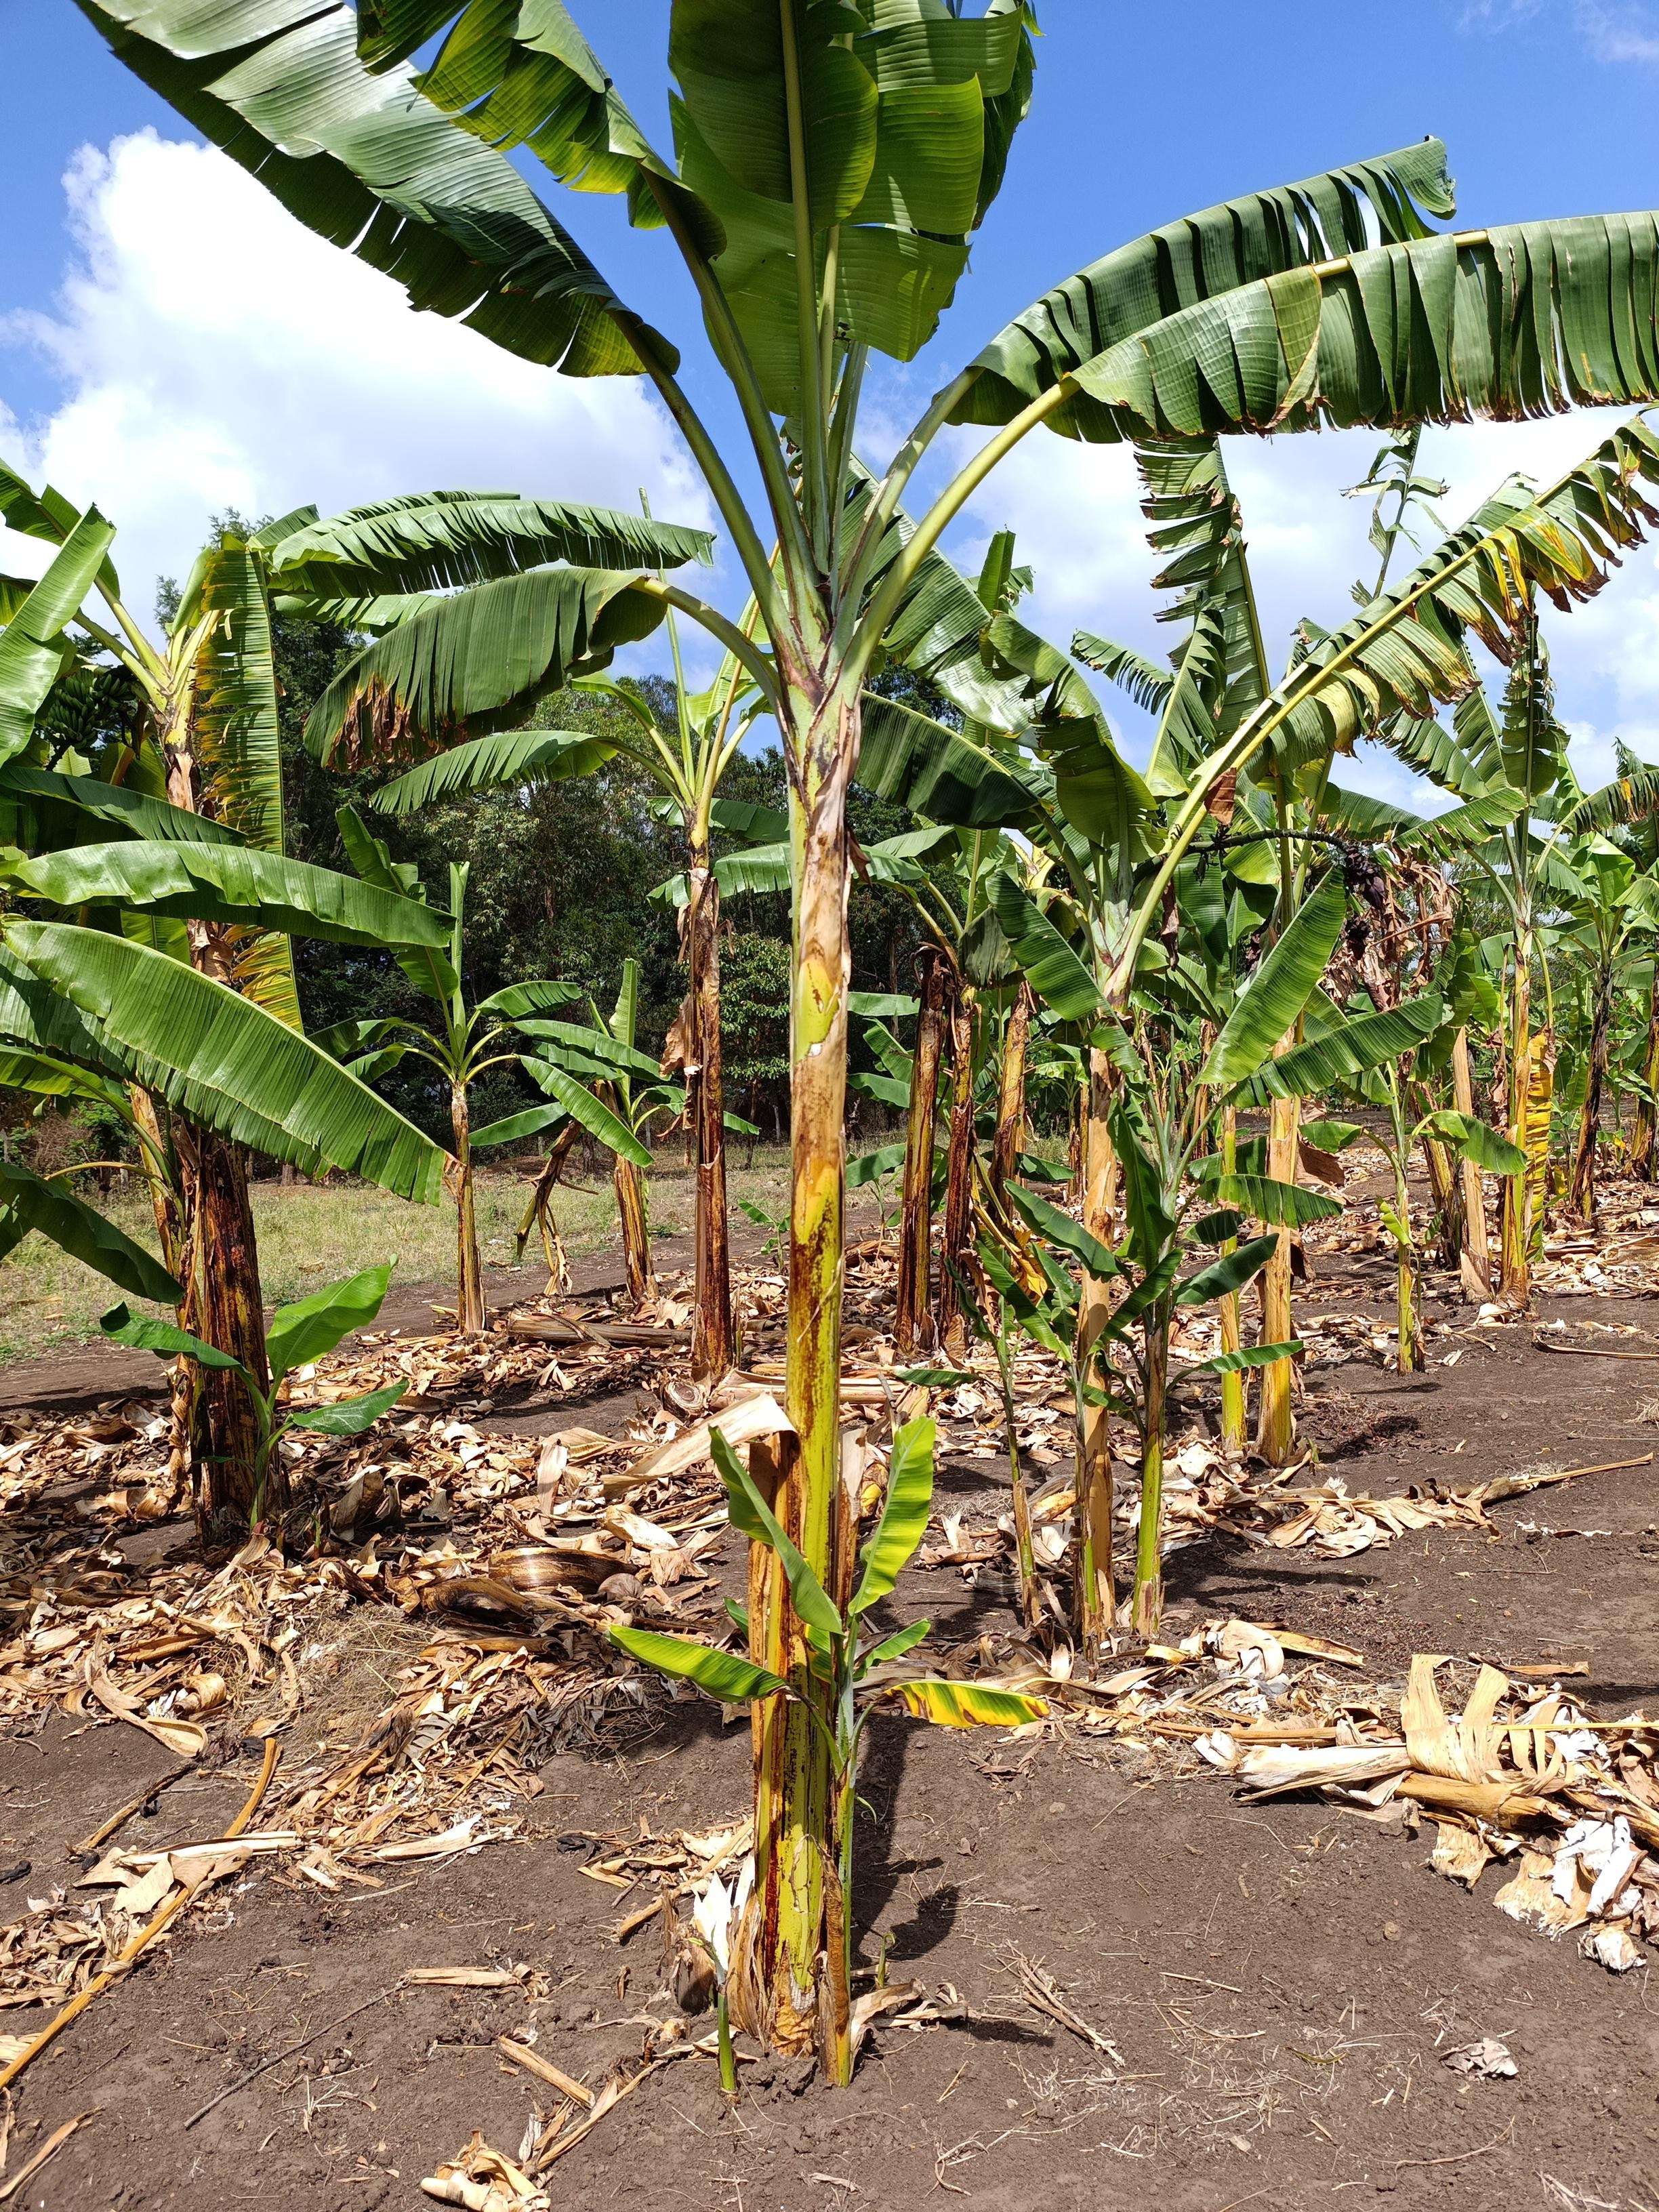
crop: banana
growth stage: vegetative
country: Tanzania
